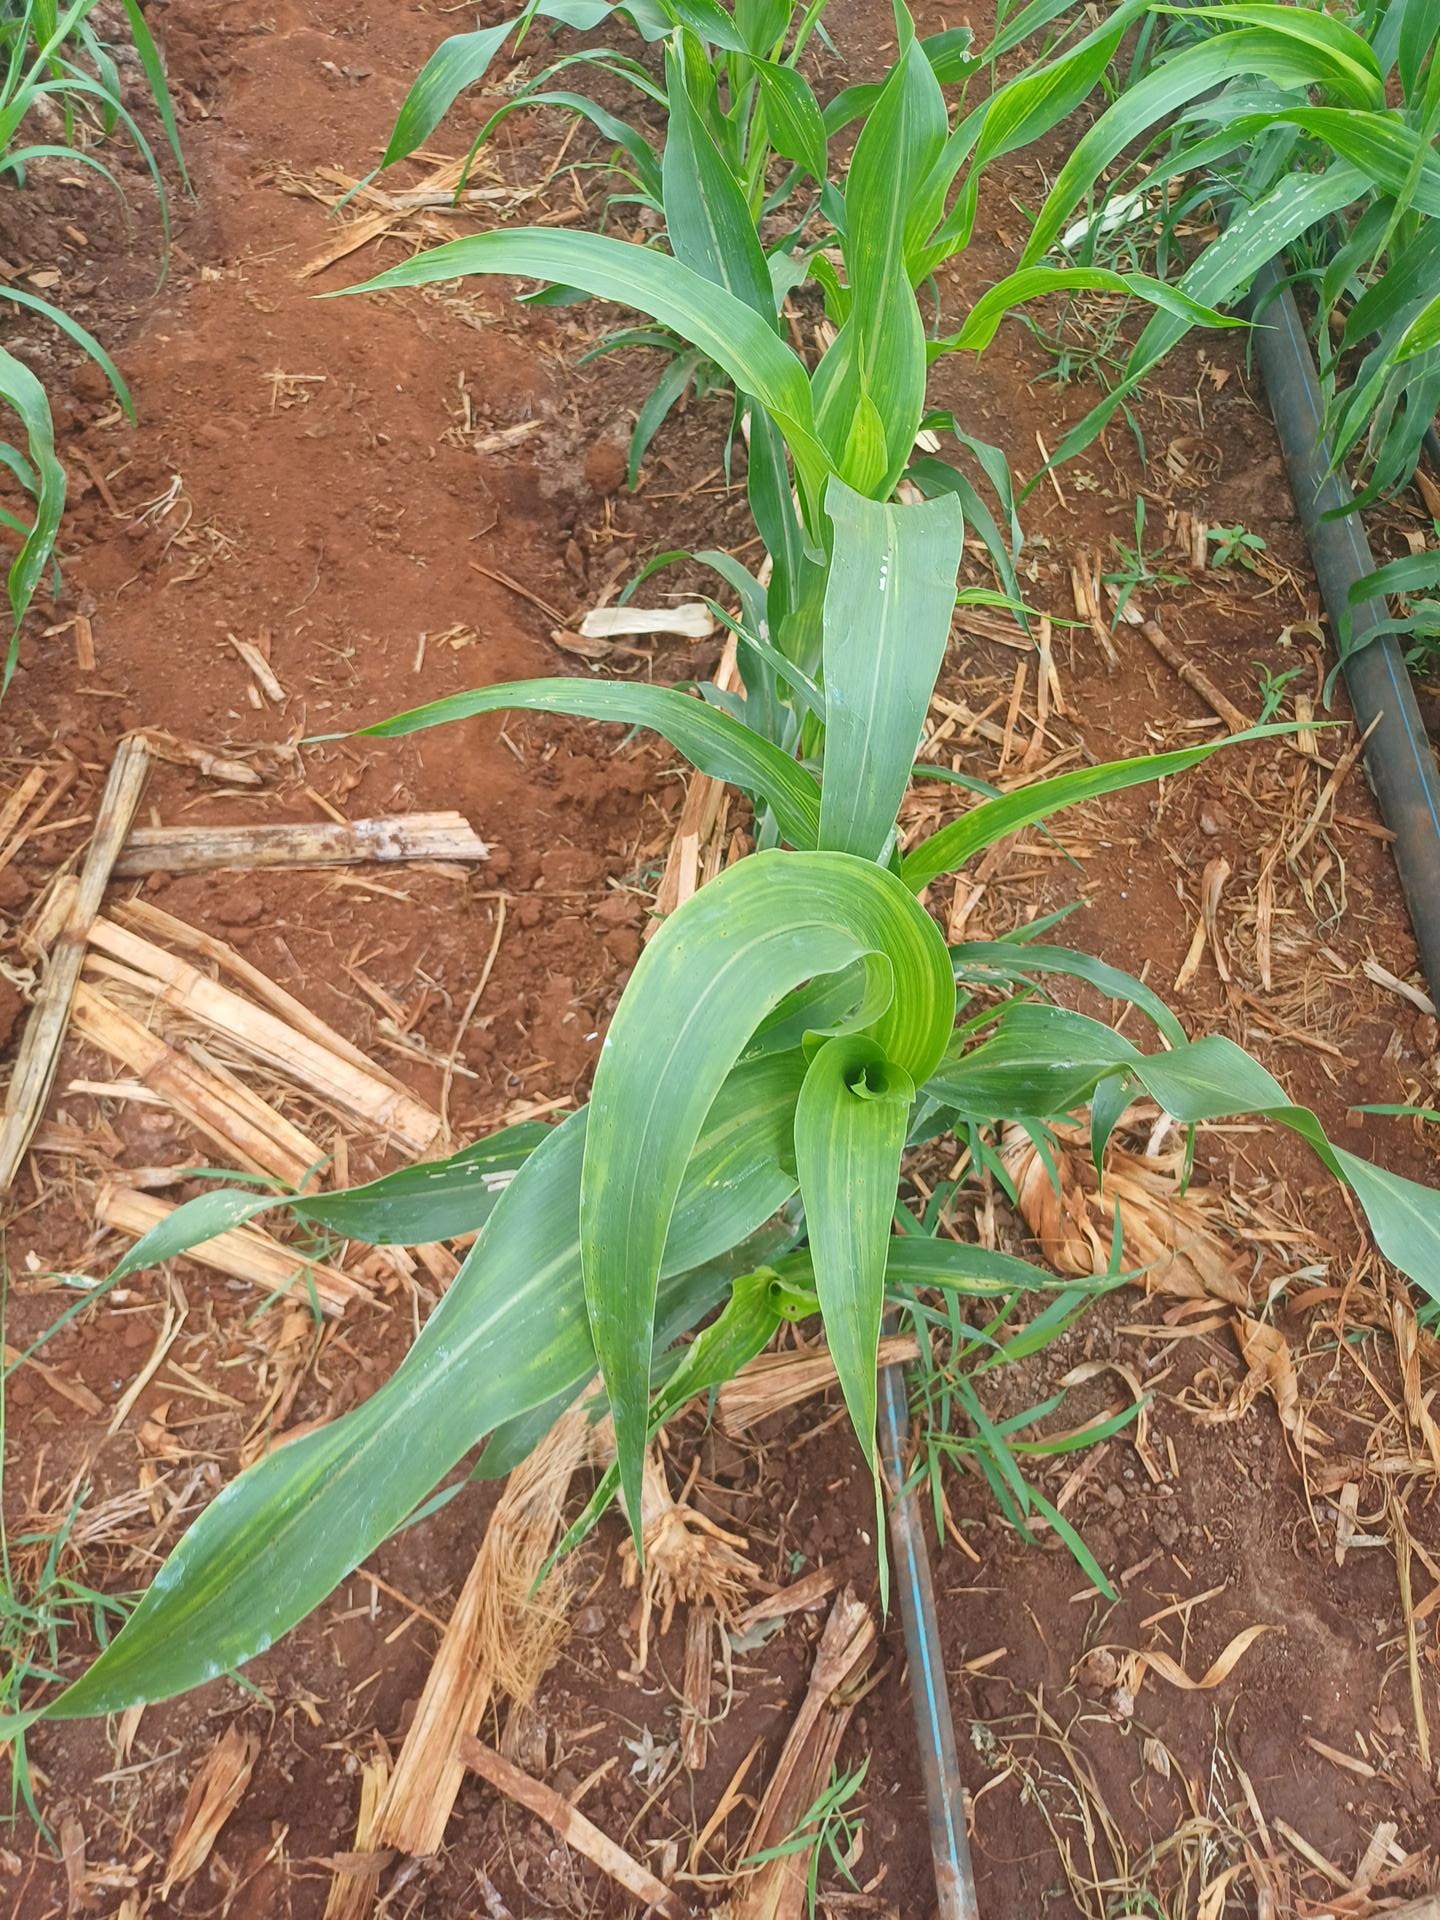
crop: sorghum
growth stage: vegetative
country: Kenya
